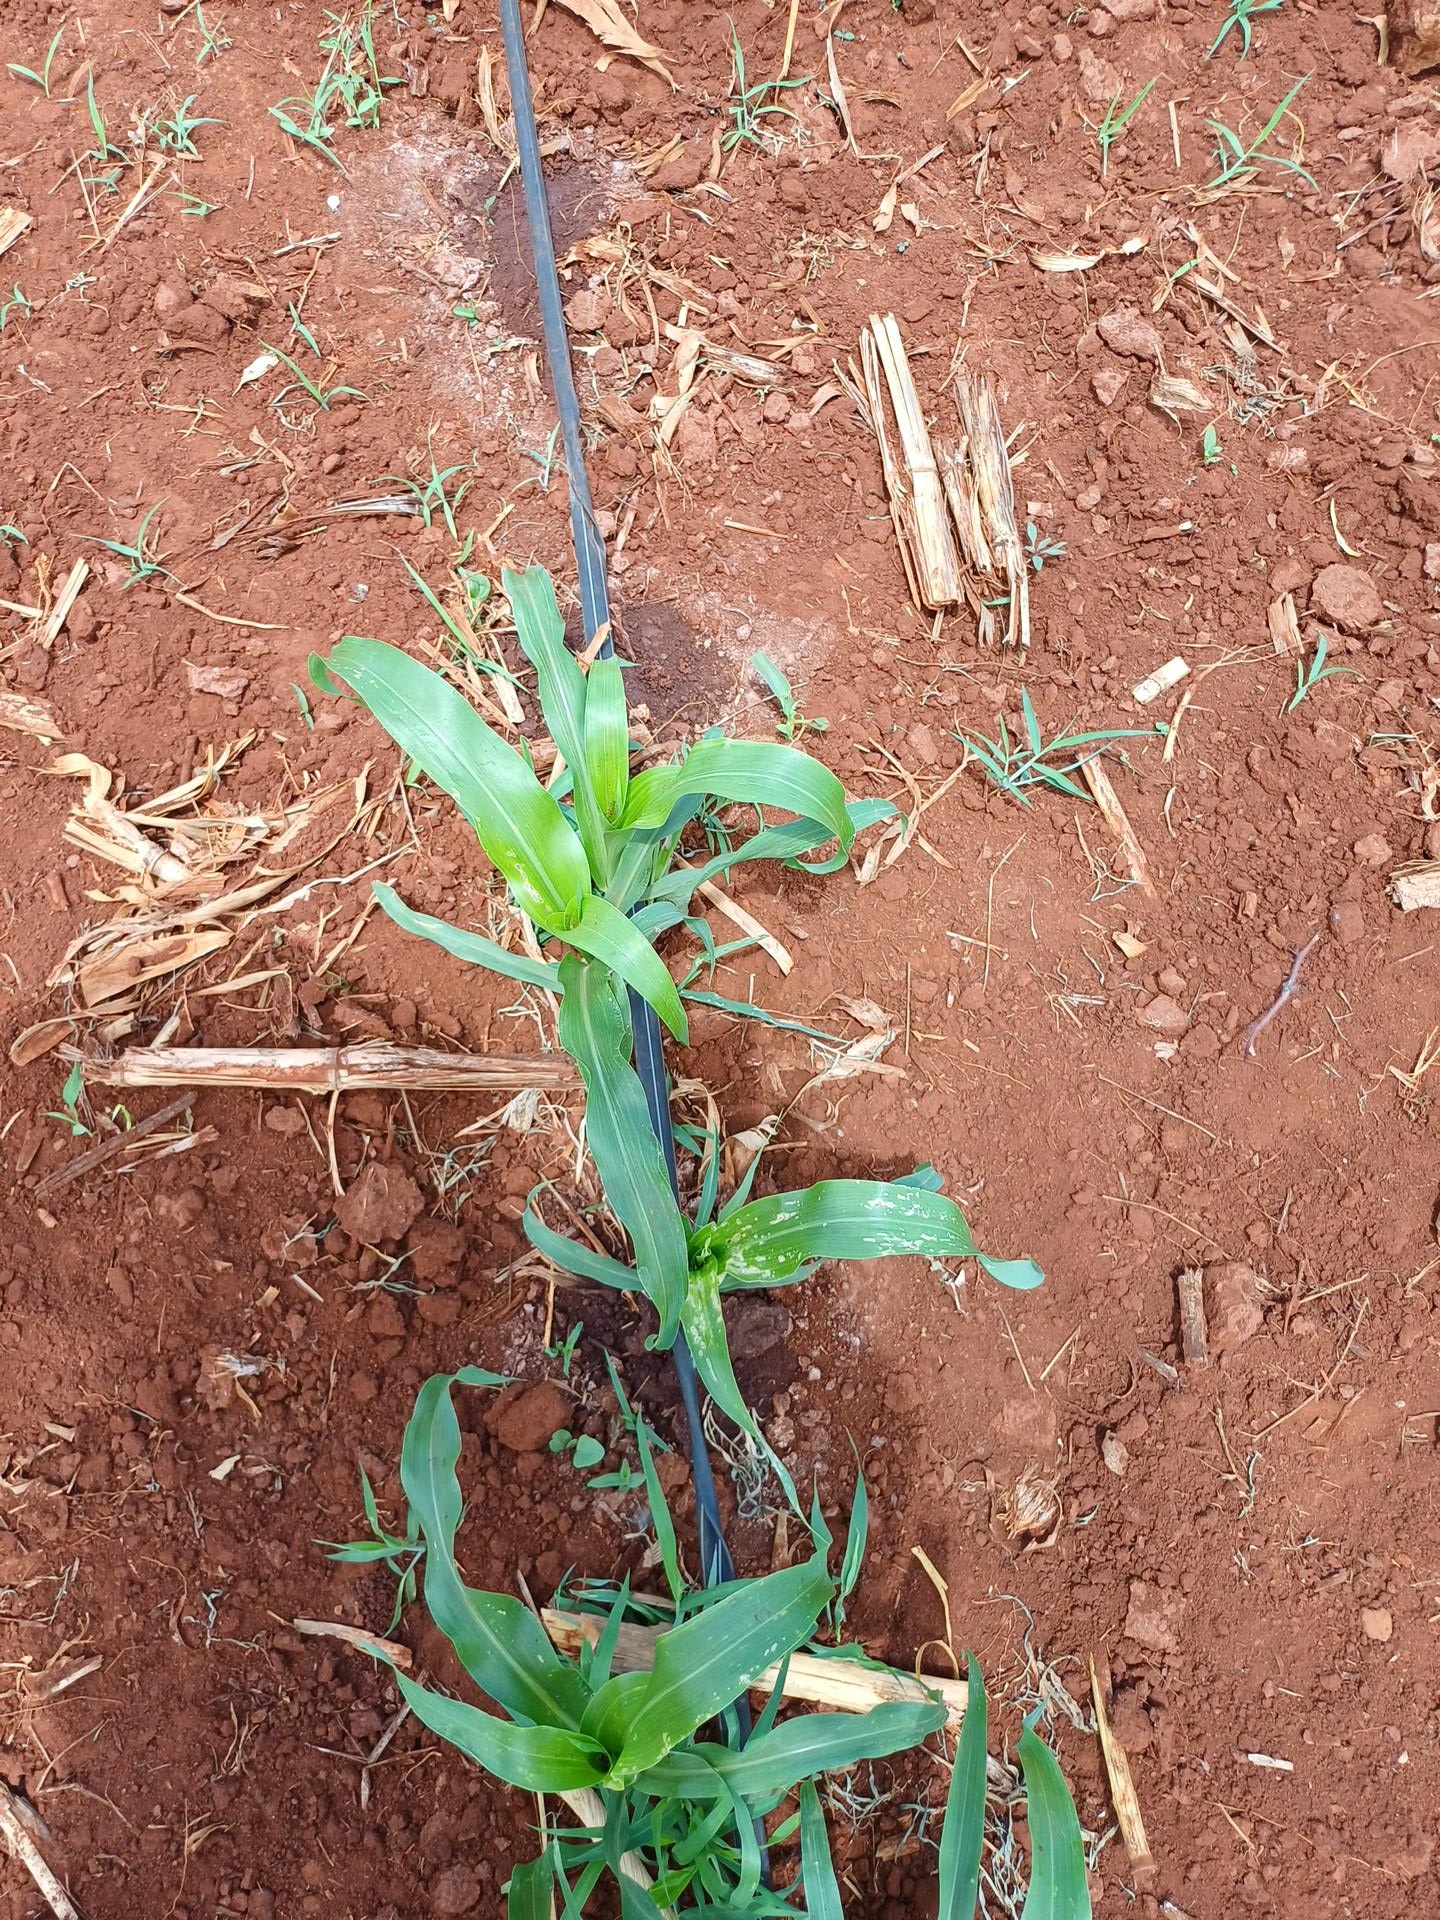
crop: sorghum
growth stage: vegetative
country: Kenya
